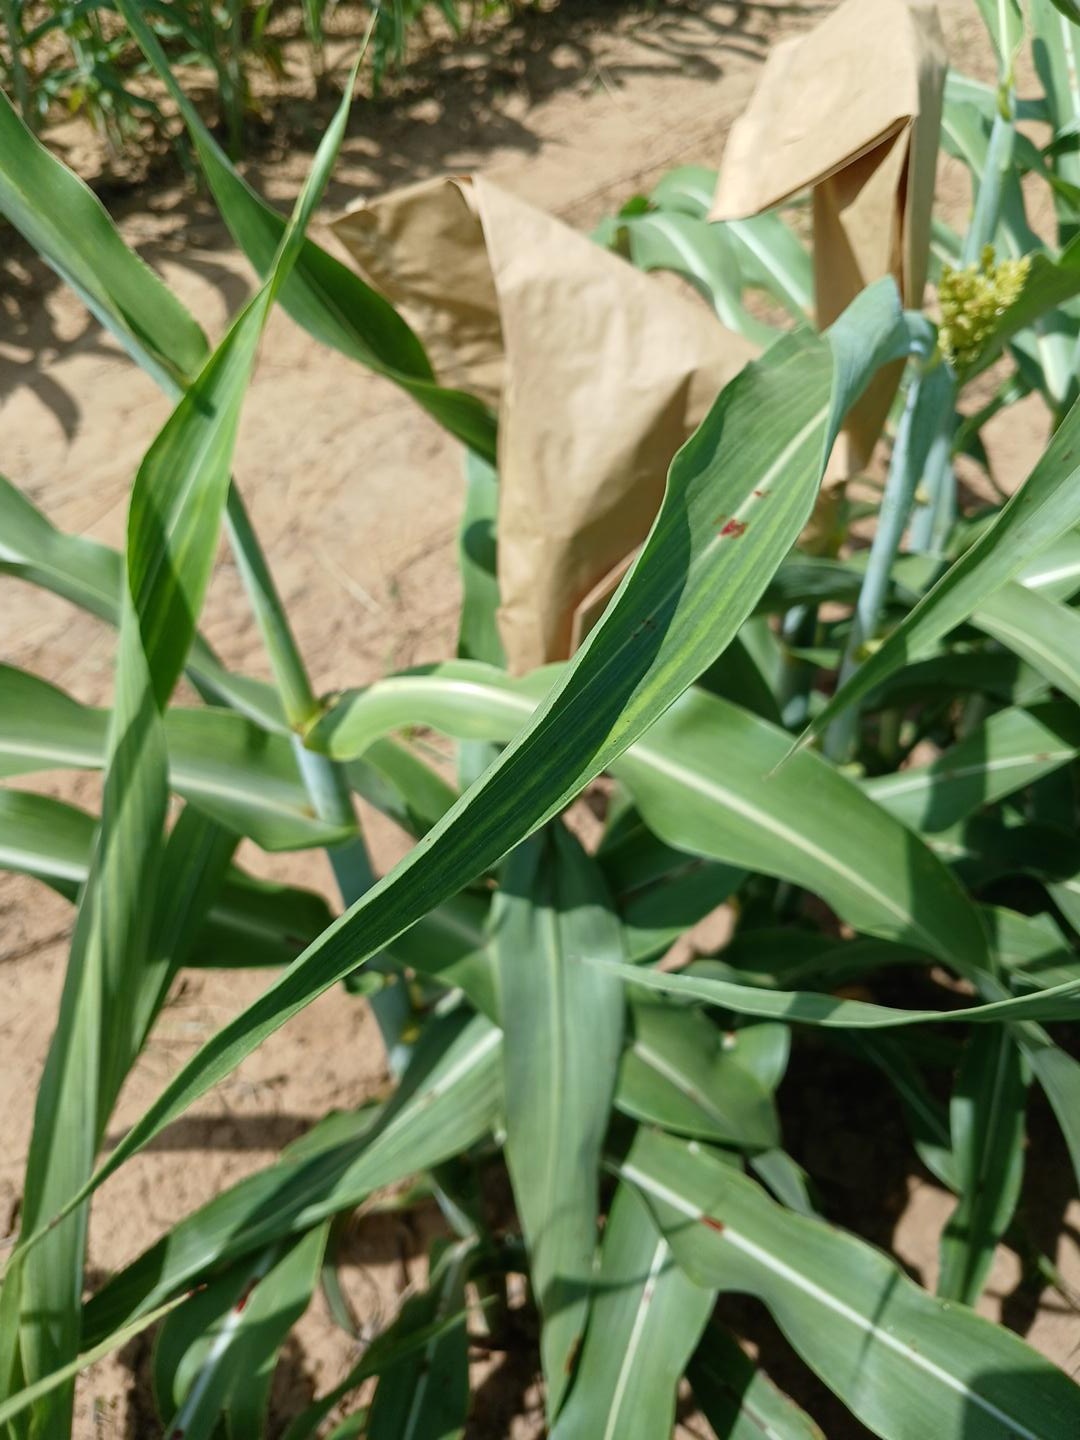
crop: sorghum
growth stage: heading tuber
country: Senegal
